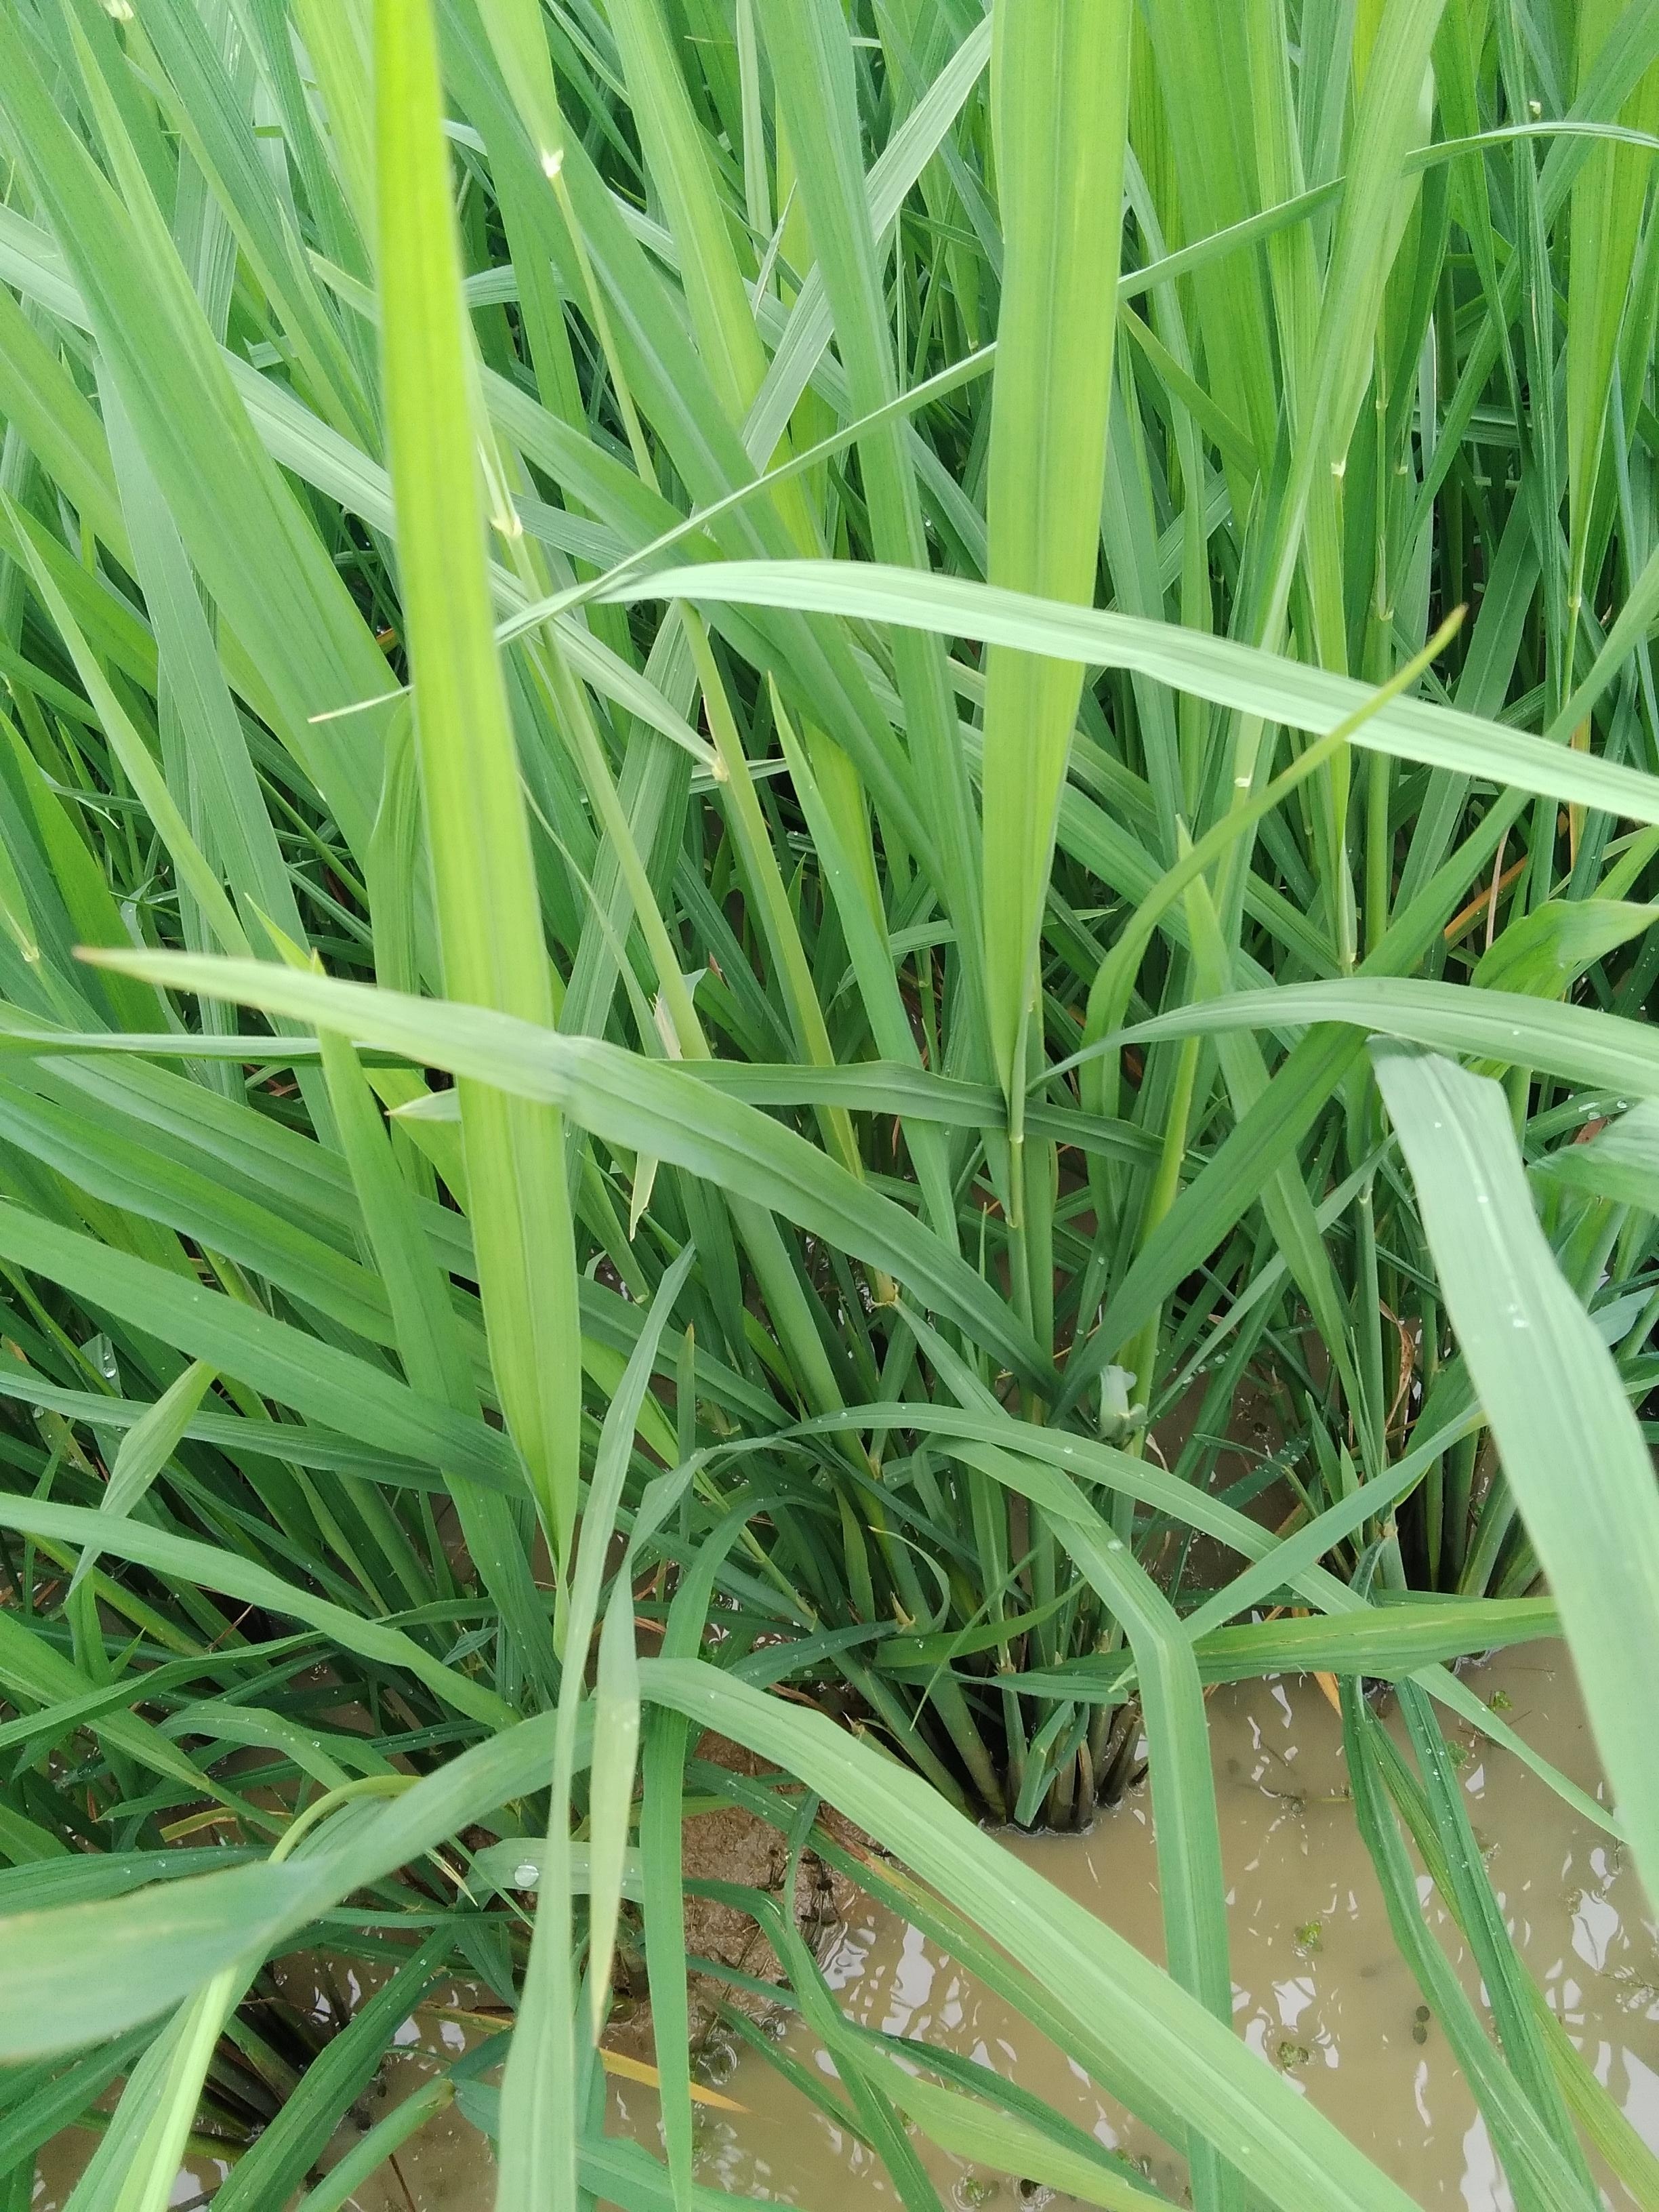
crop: rice
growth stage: booting
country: Nigeria
